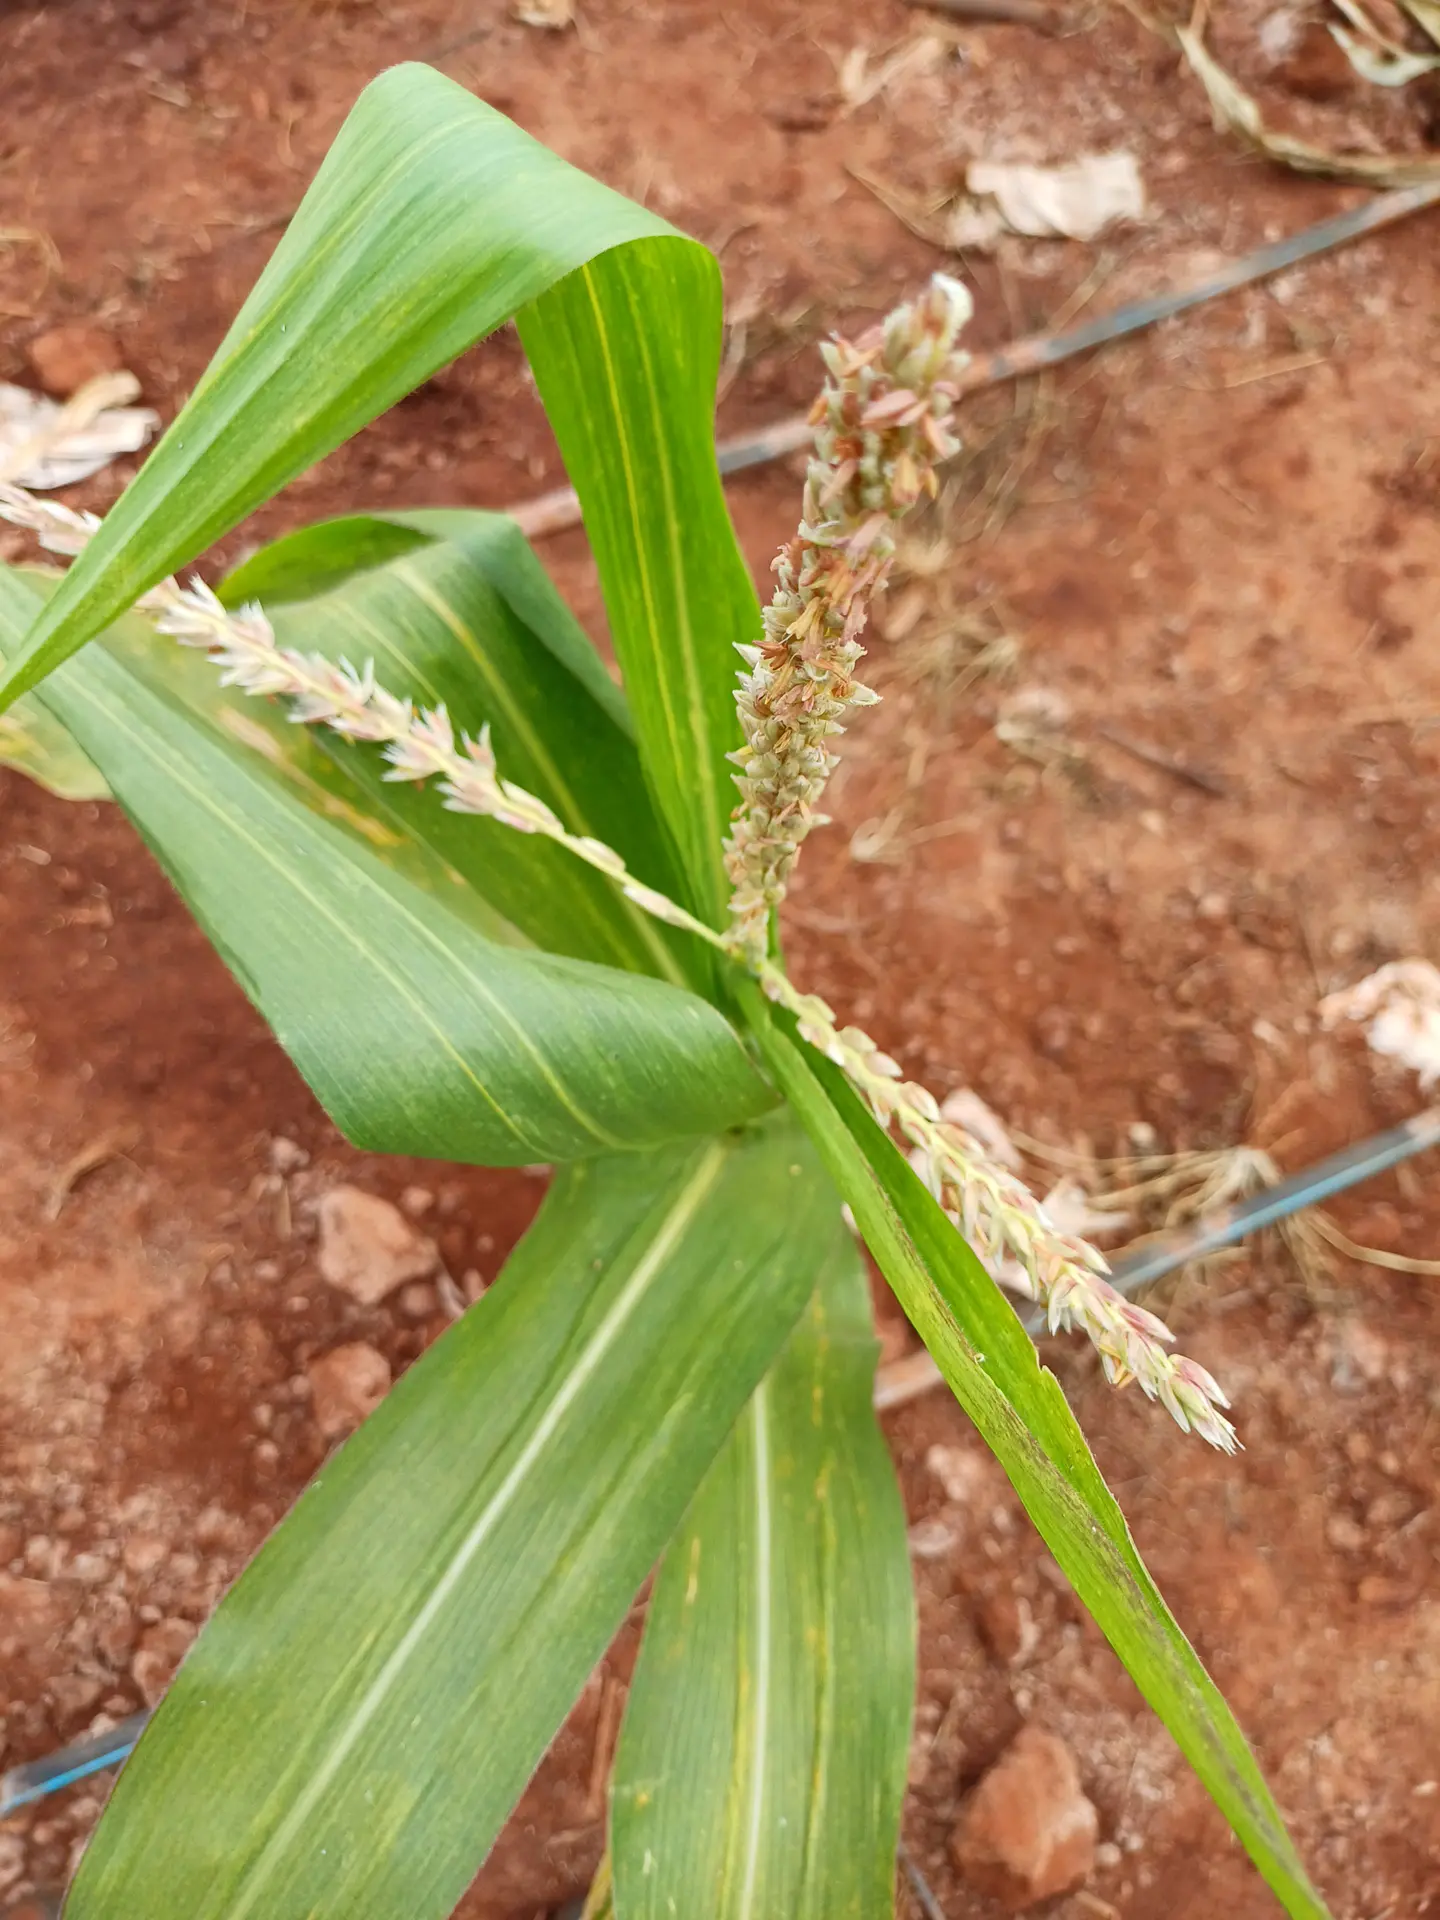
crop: maize
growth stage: flowering
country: Kenya
